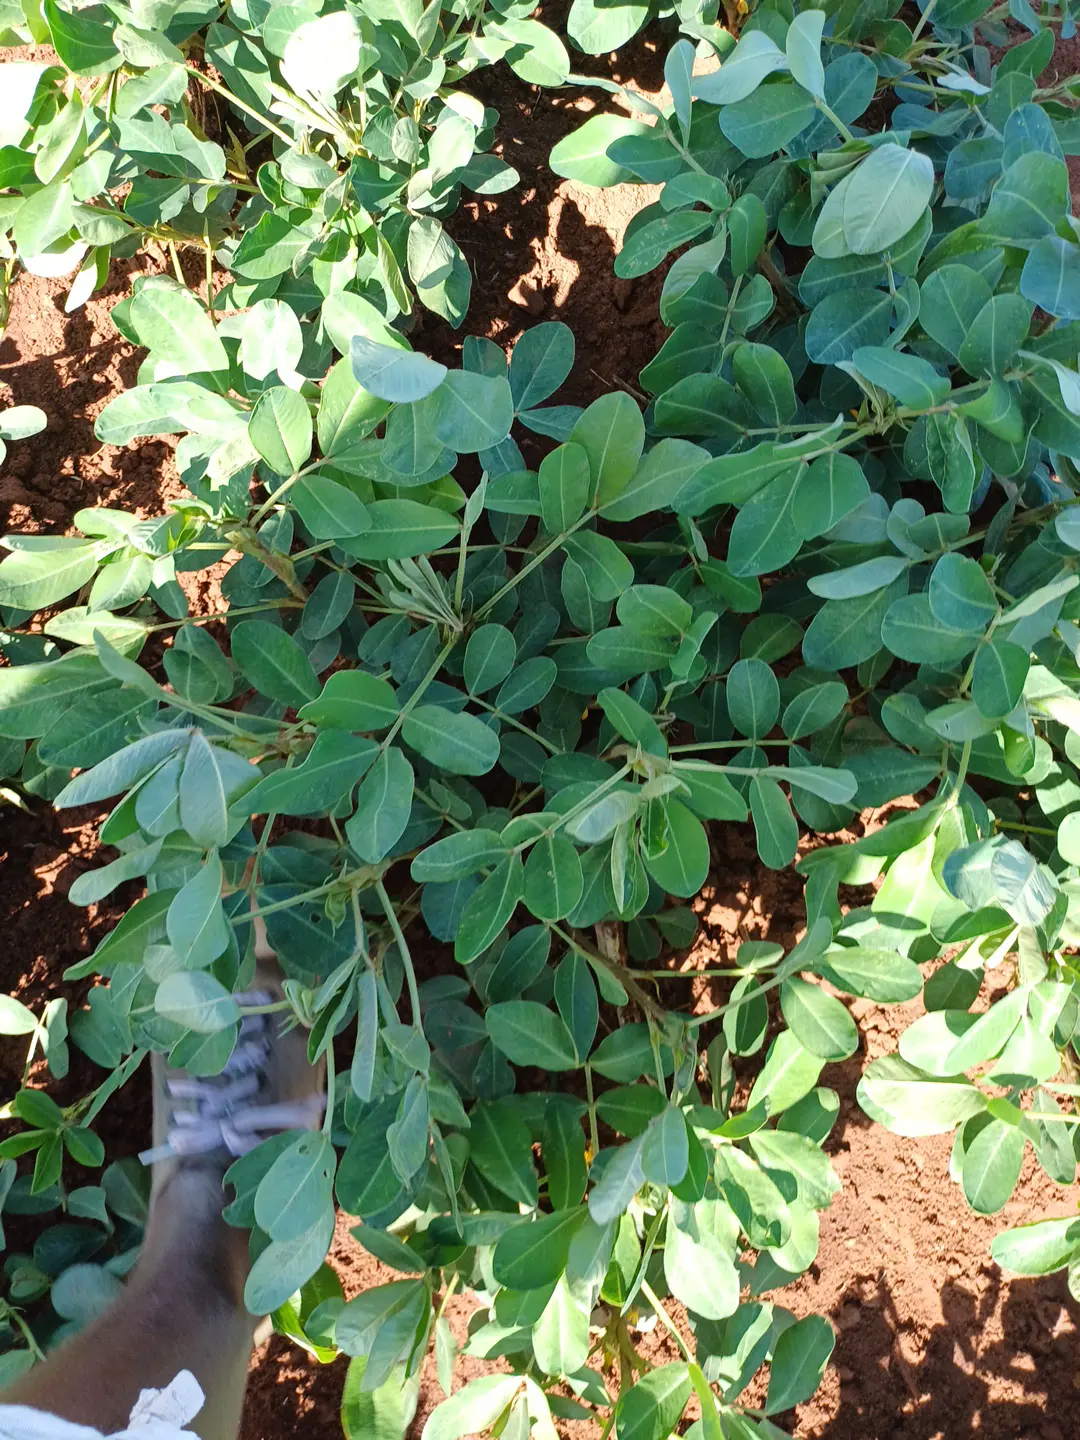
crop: groundnut
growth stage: flowering
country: Kenya
